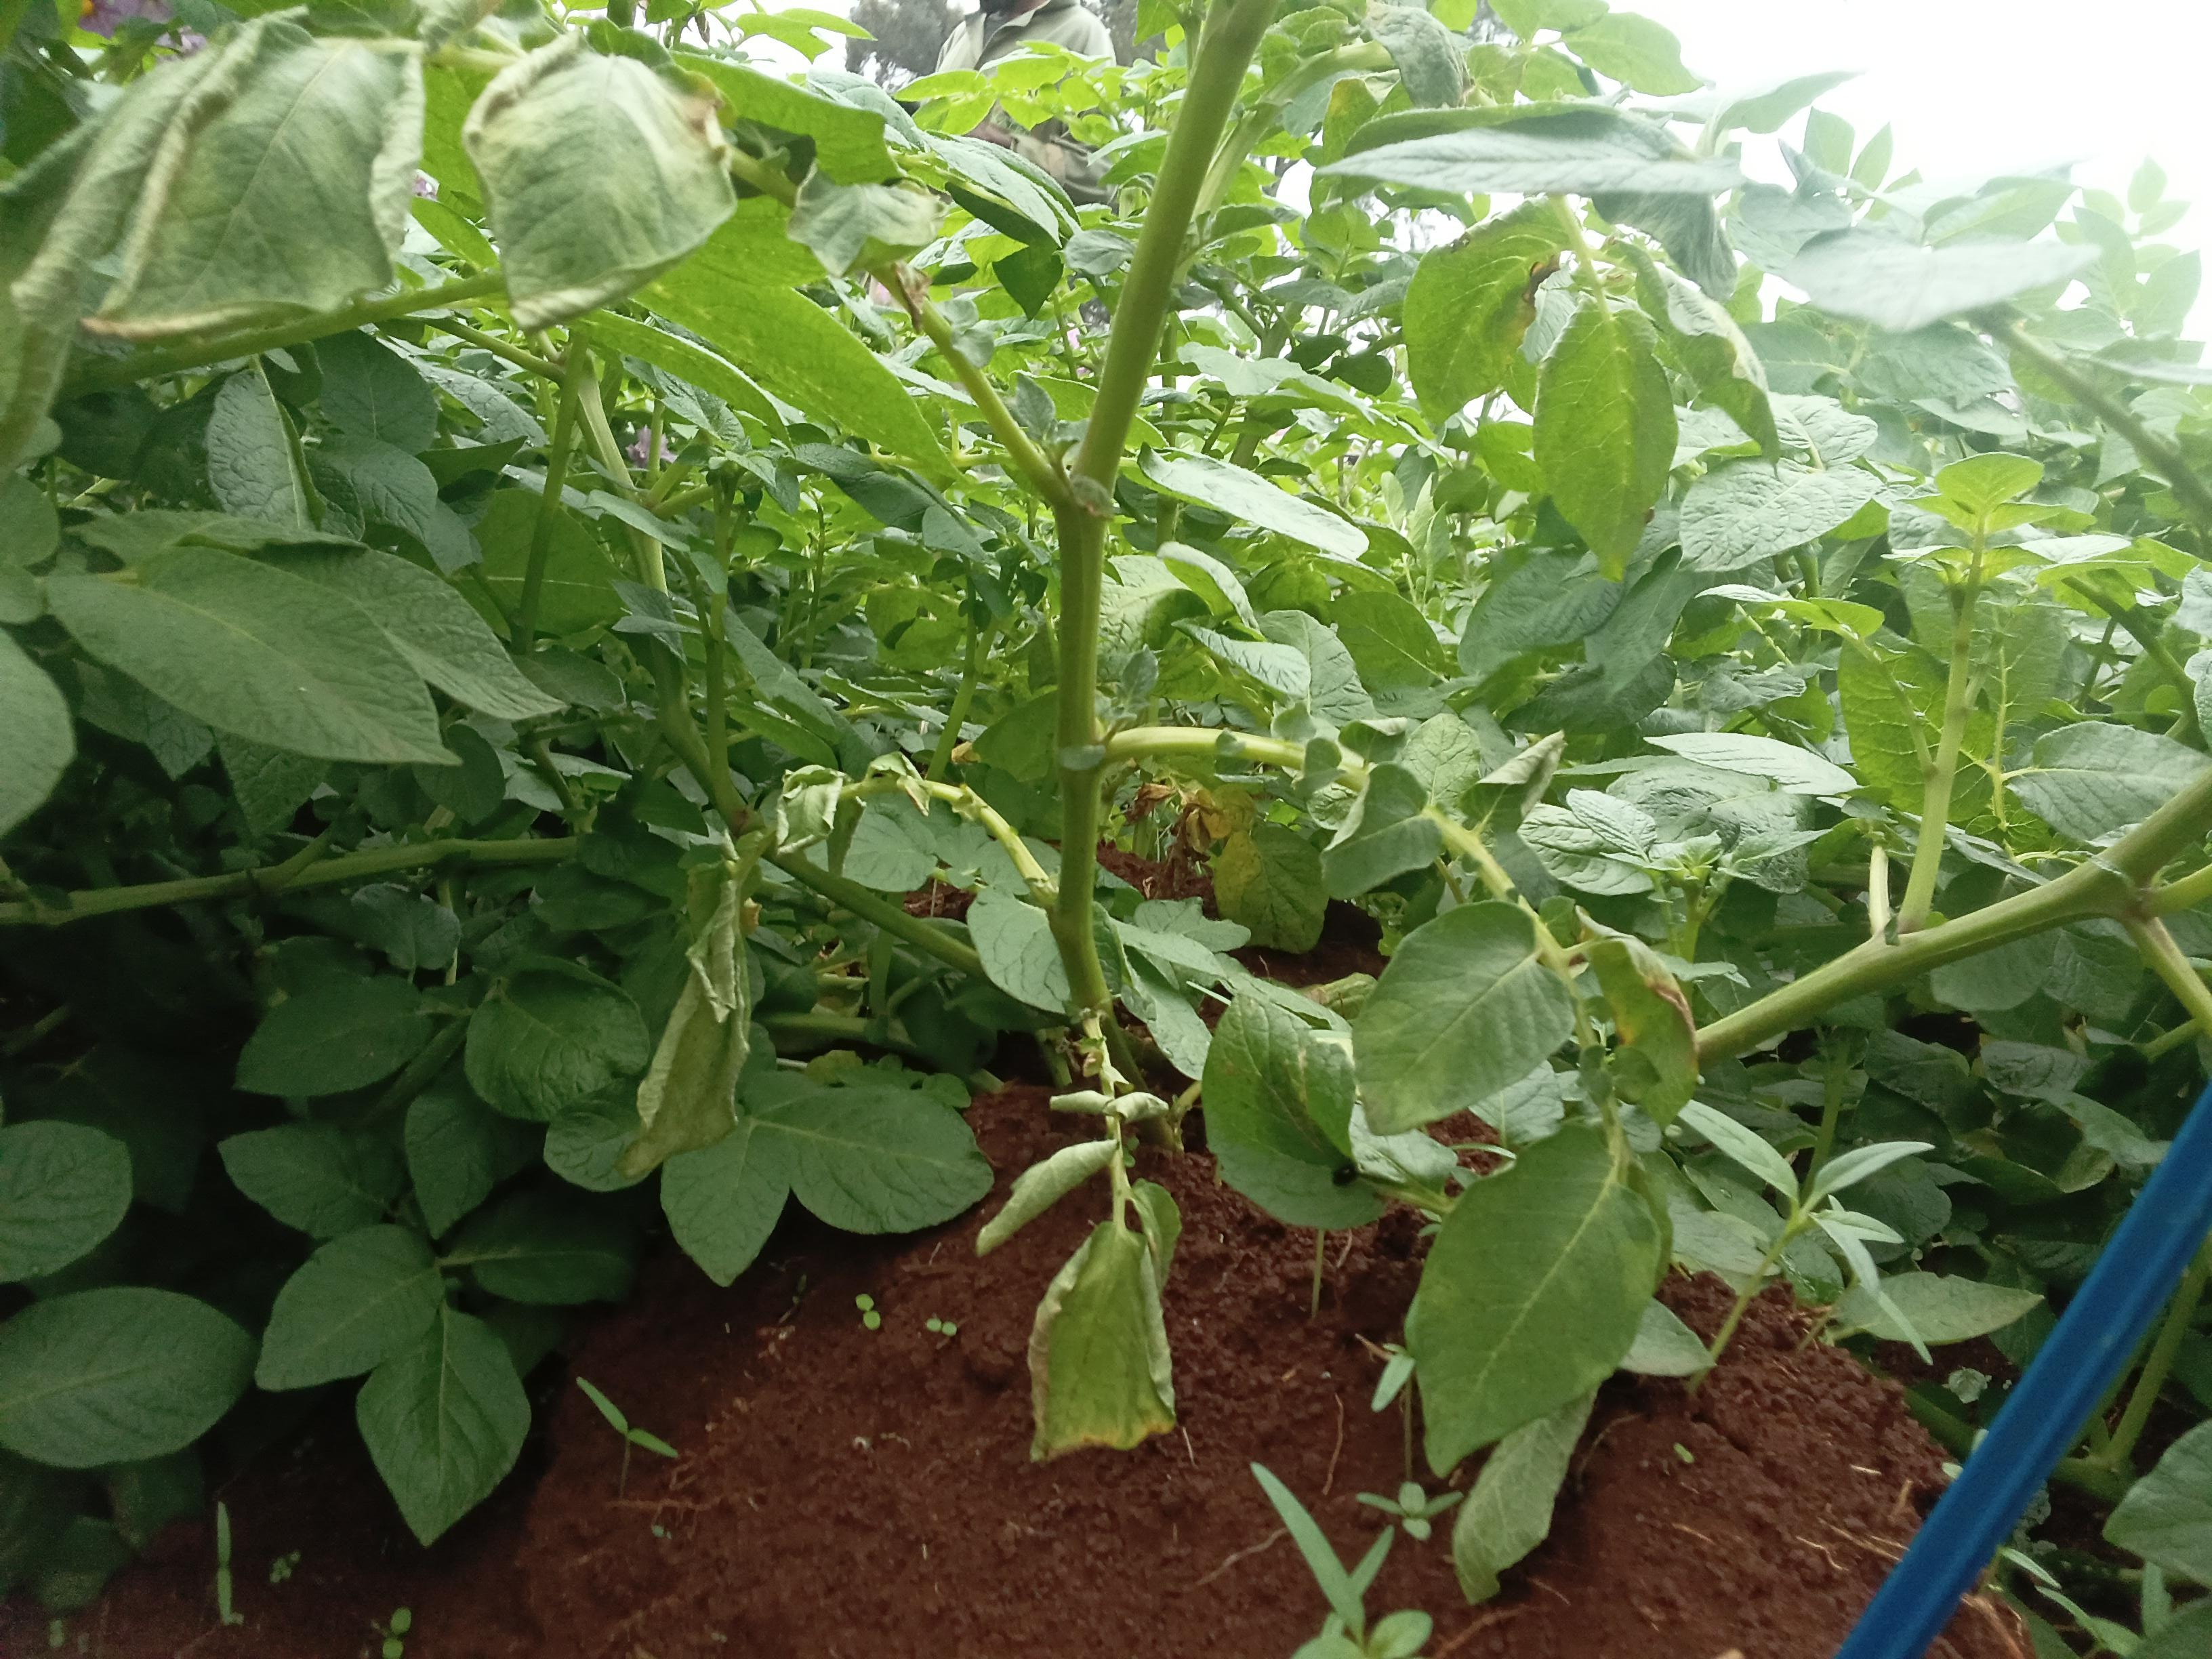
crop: potato
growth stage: flowering
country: Kenya
